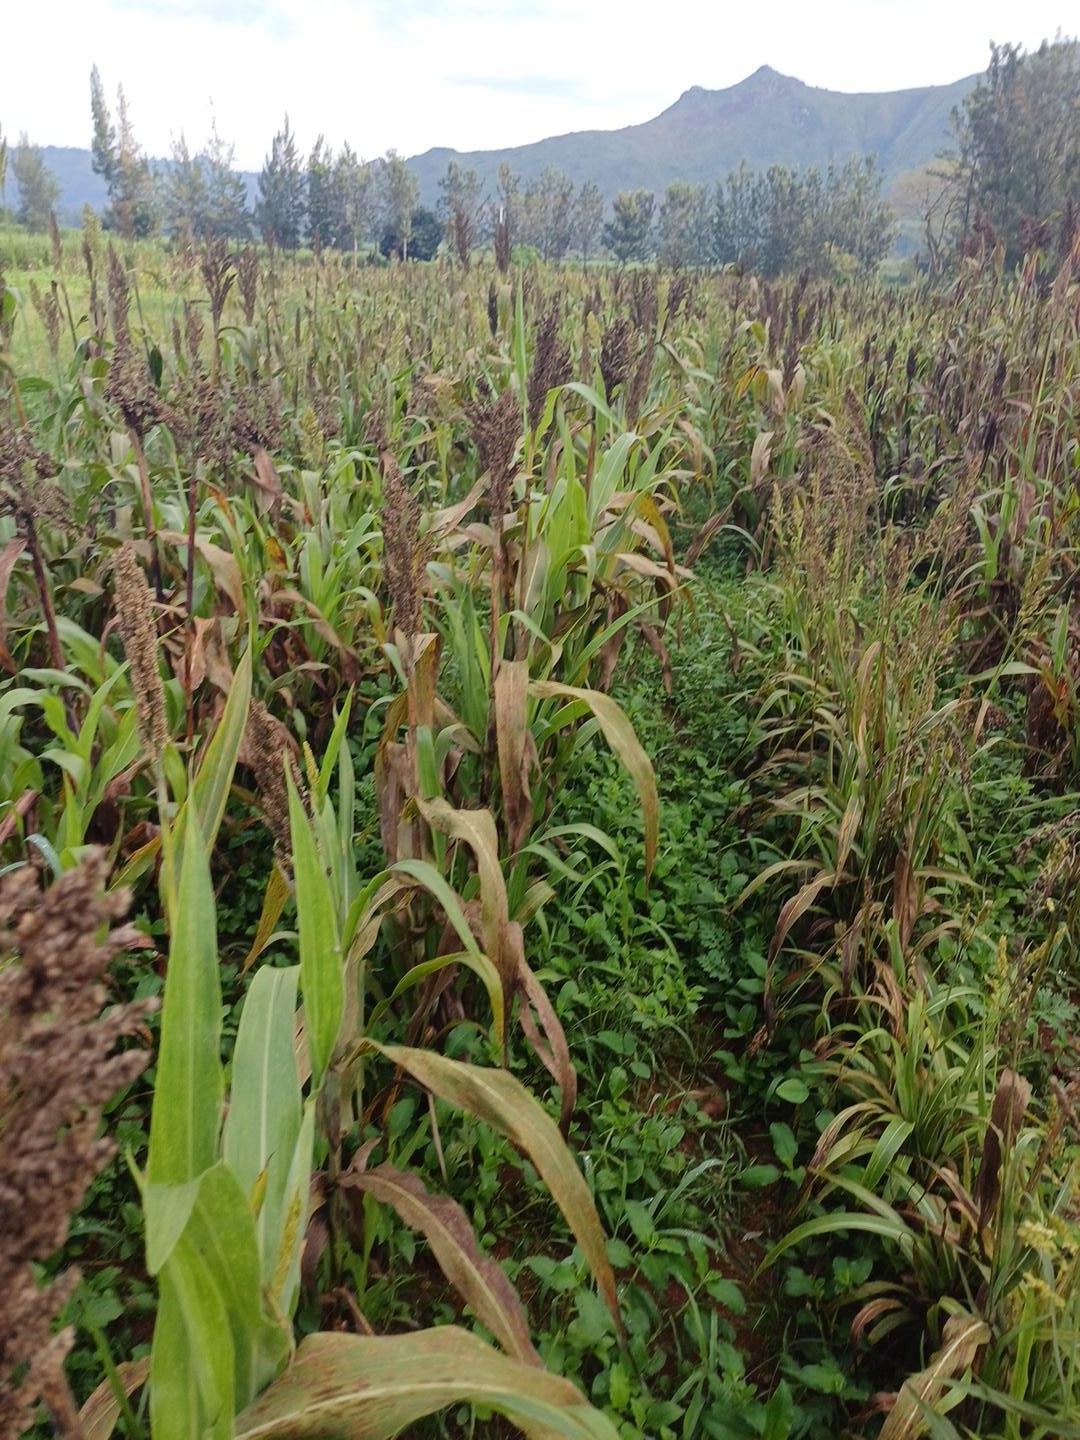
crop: sorghum
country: Kenya
